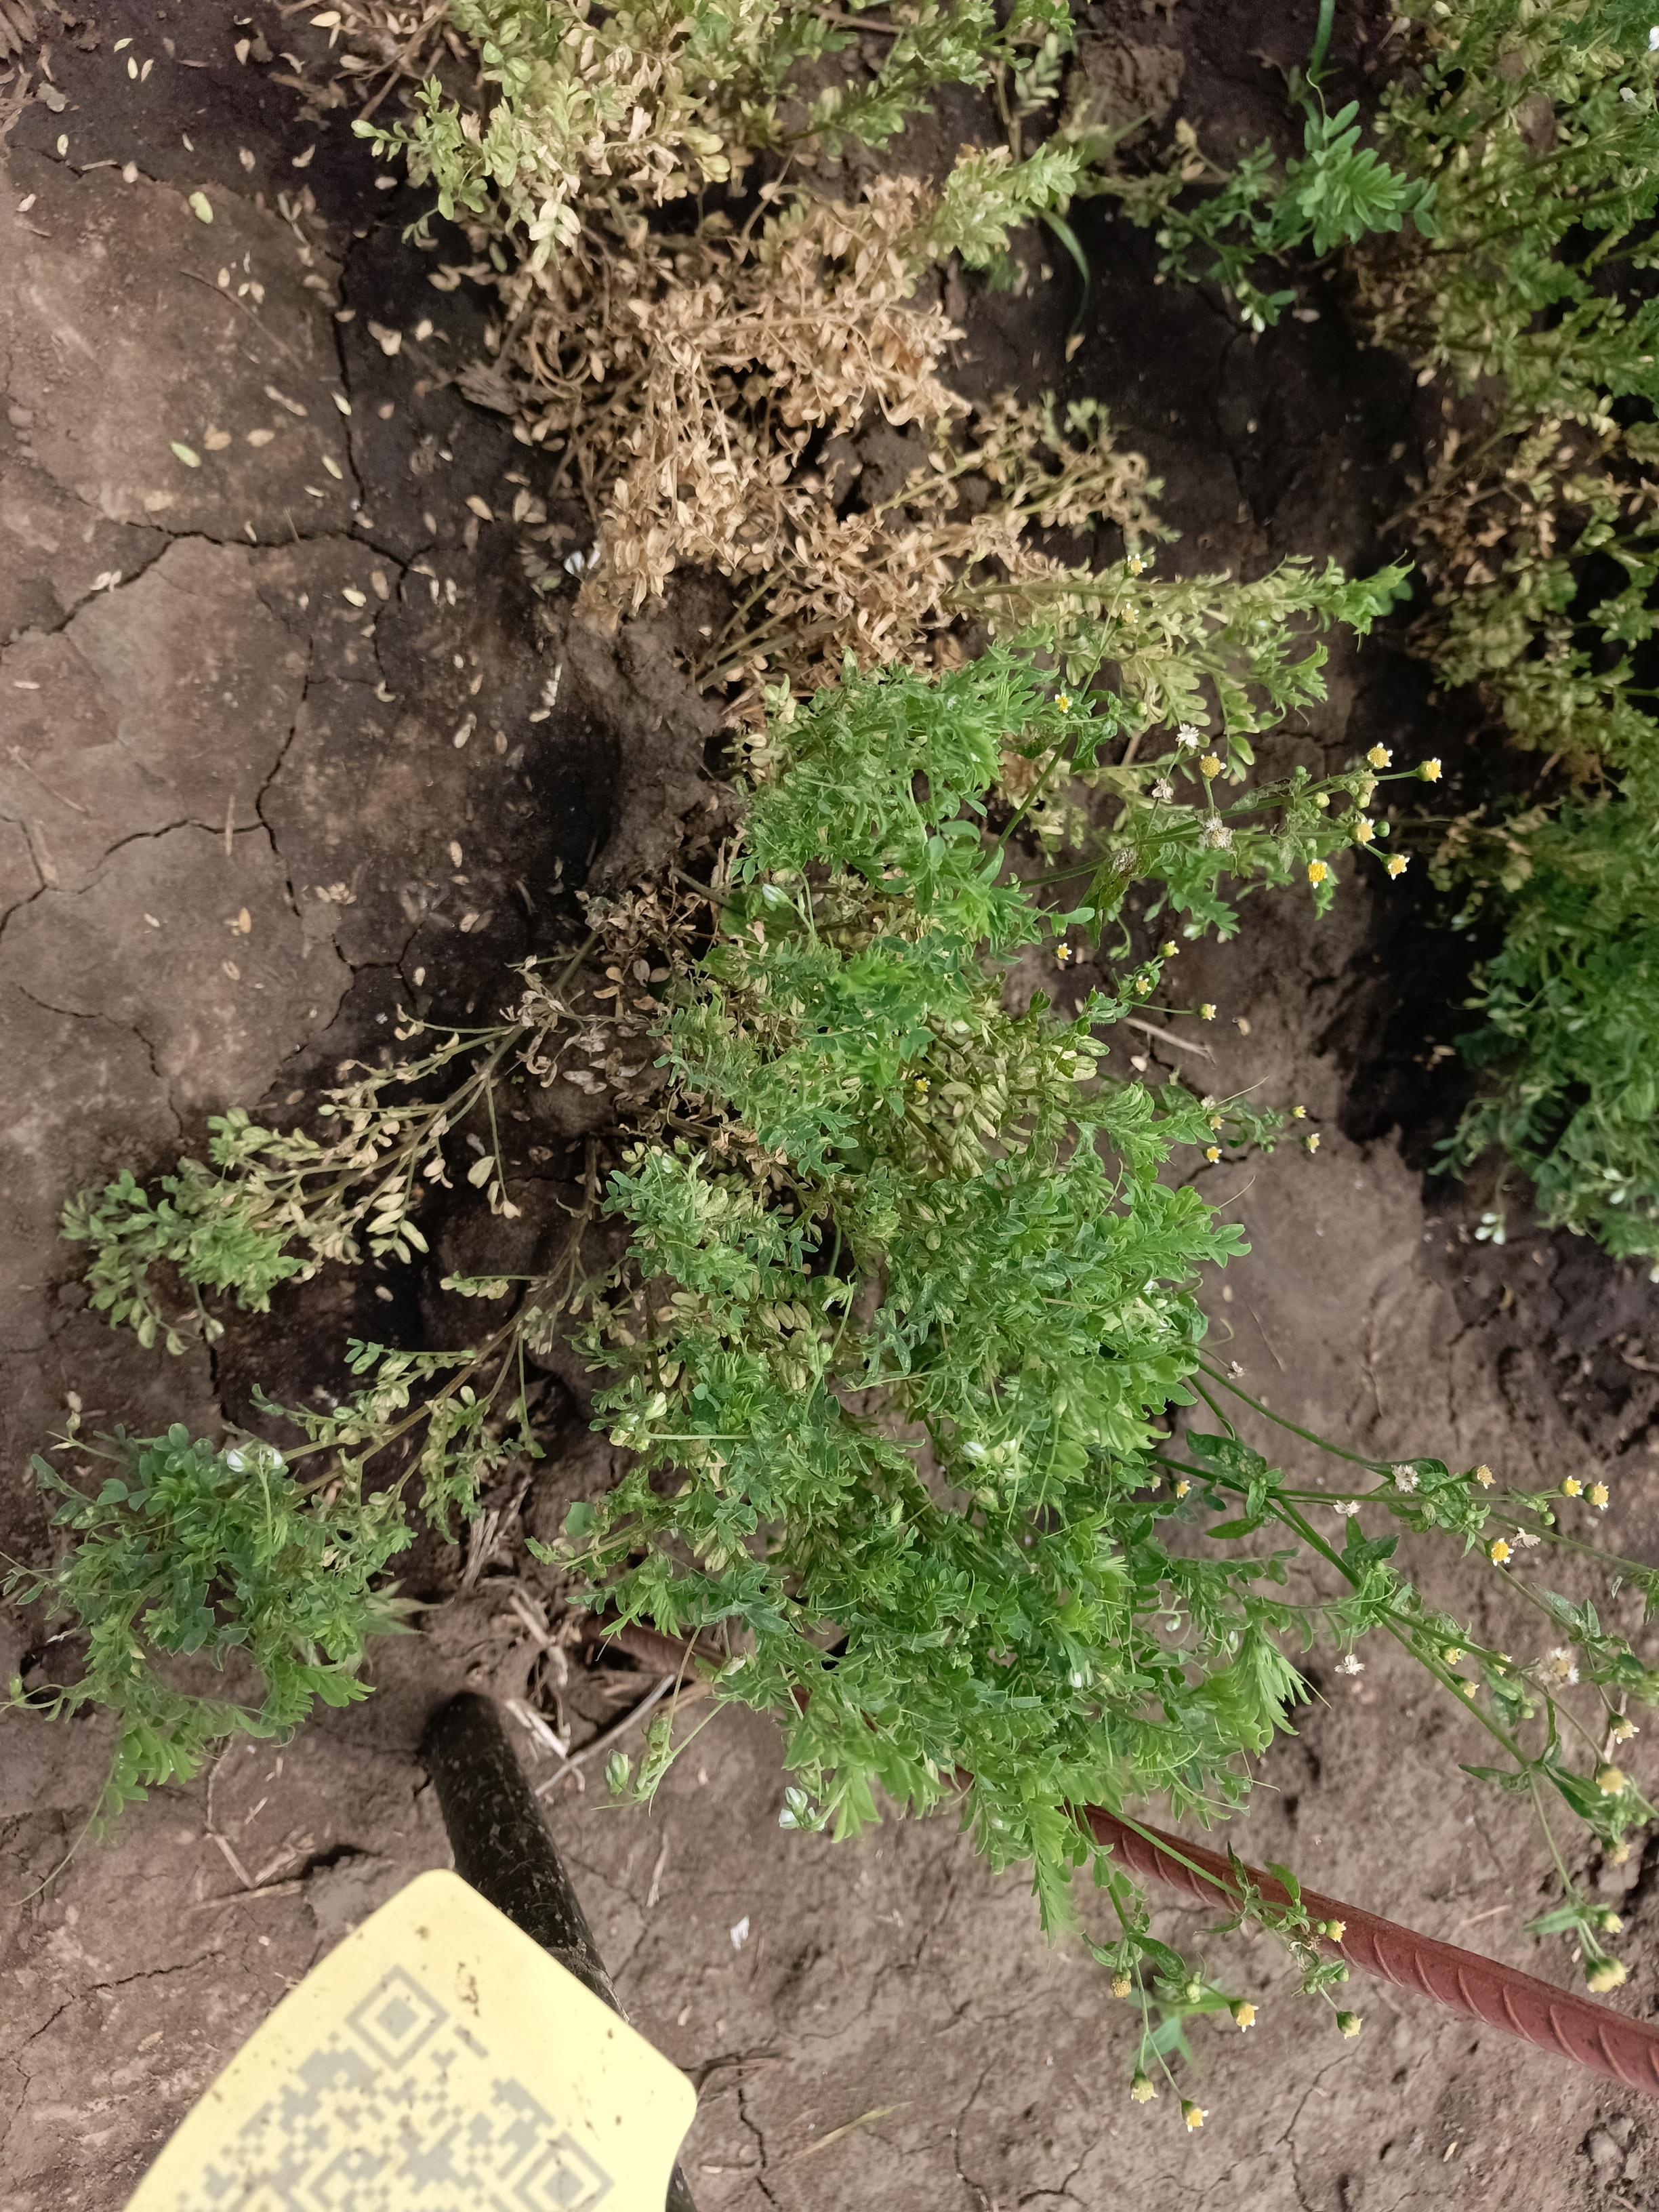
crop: lentil
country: Tanzania
